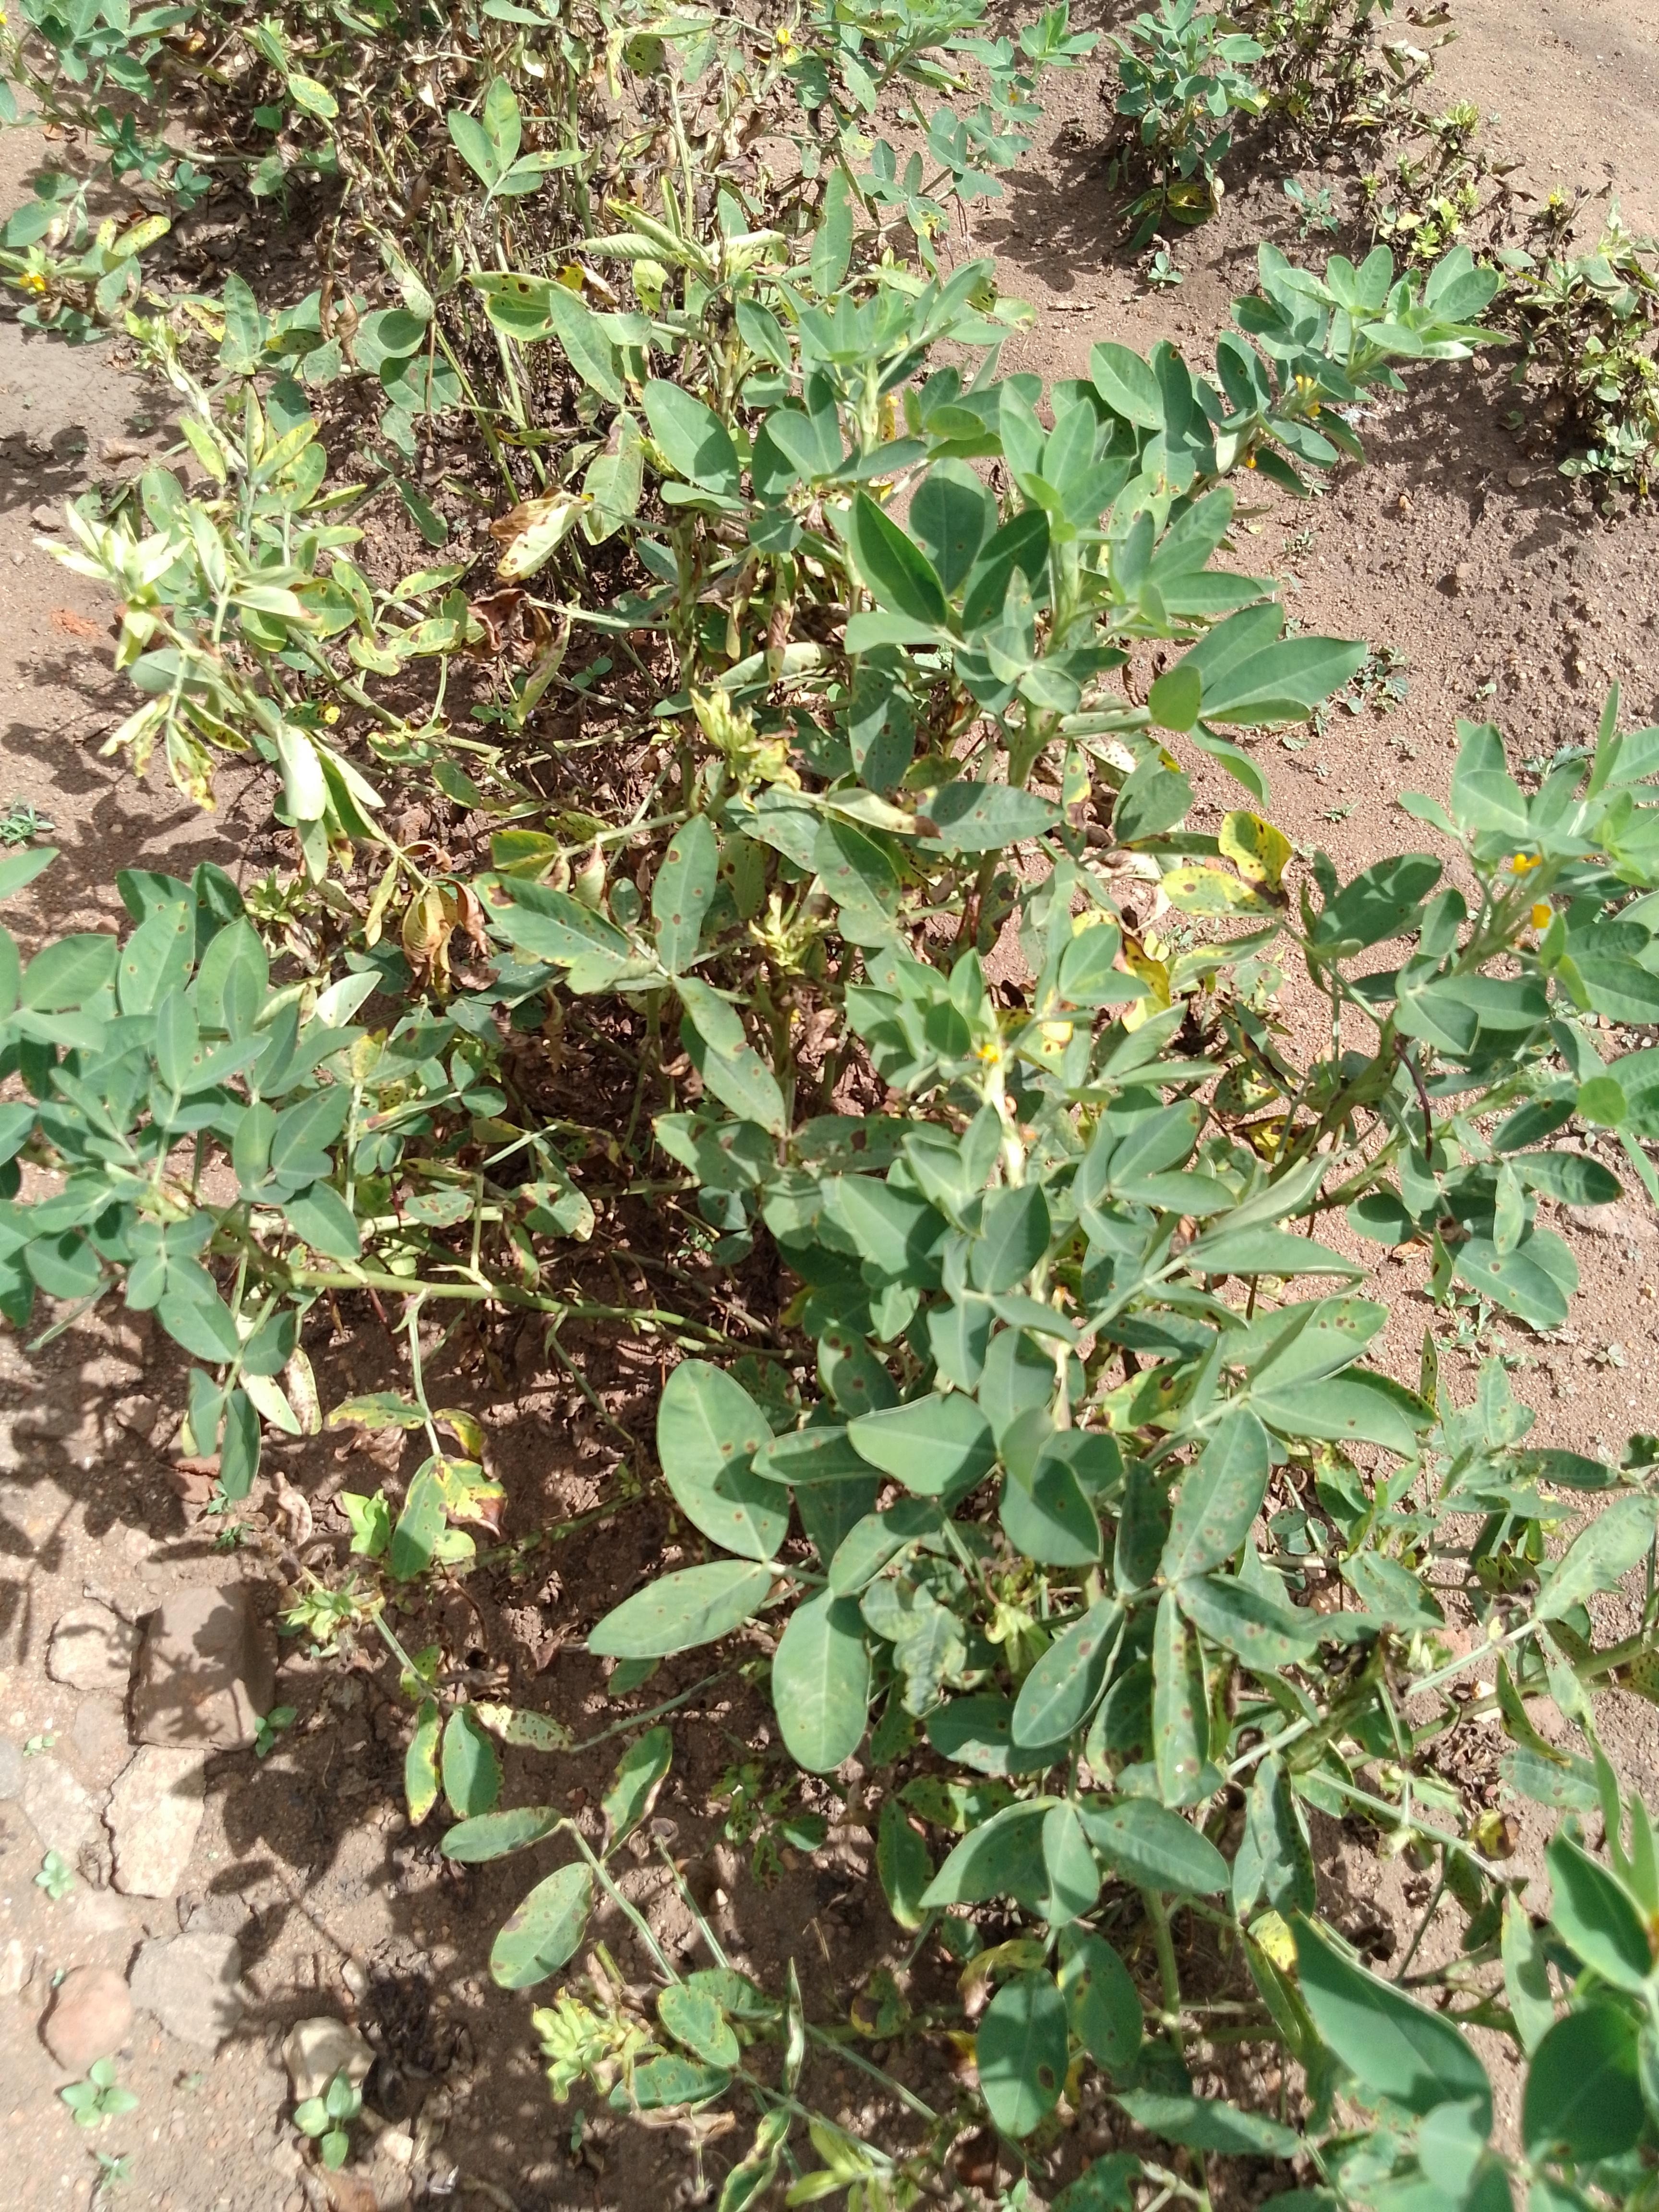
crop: groundnut
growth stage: harvest maturity
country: Malawi
